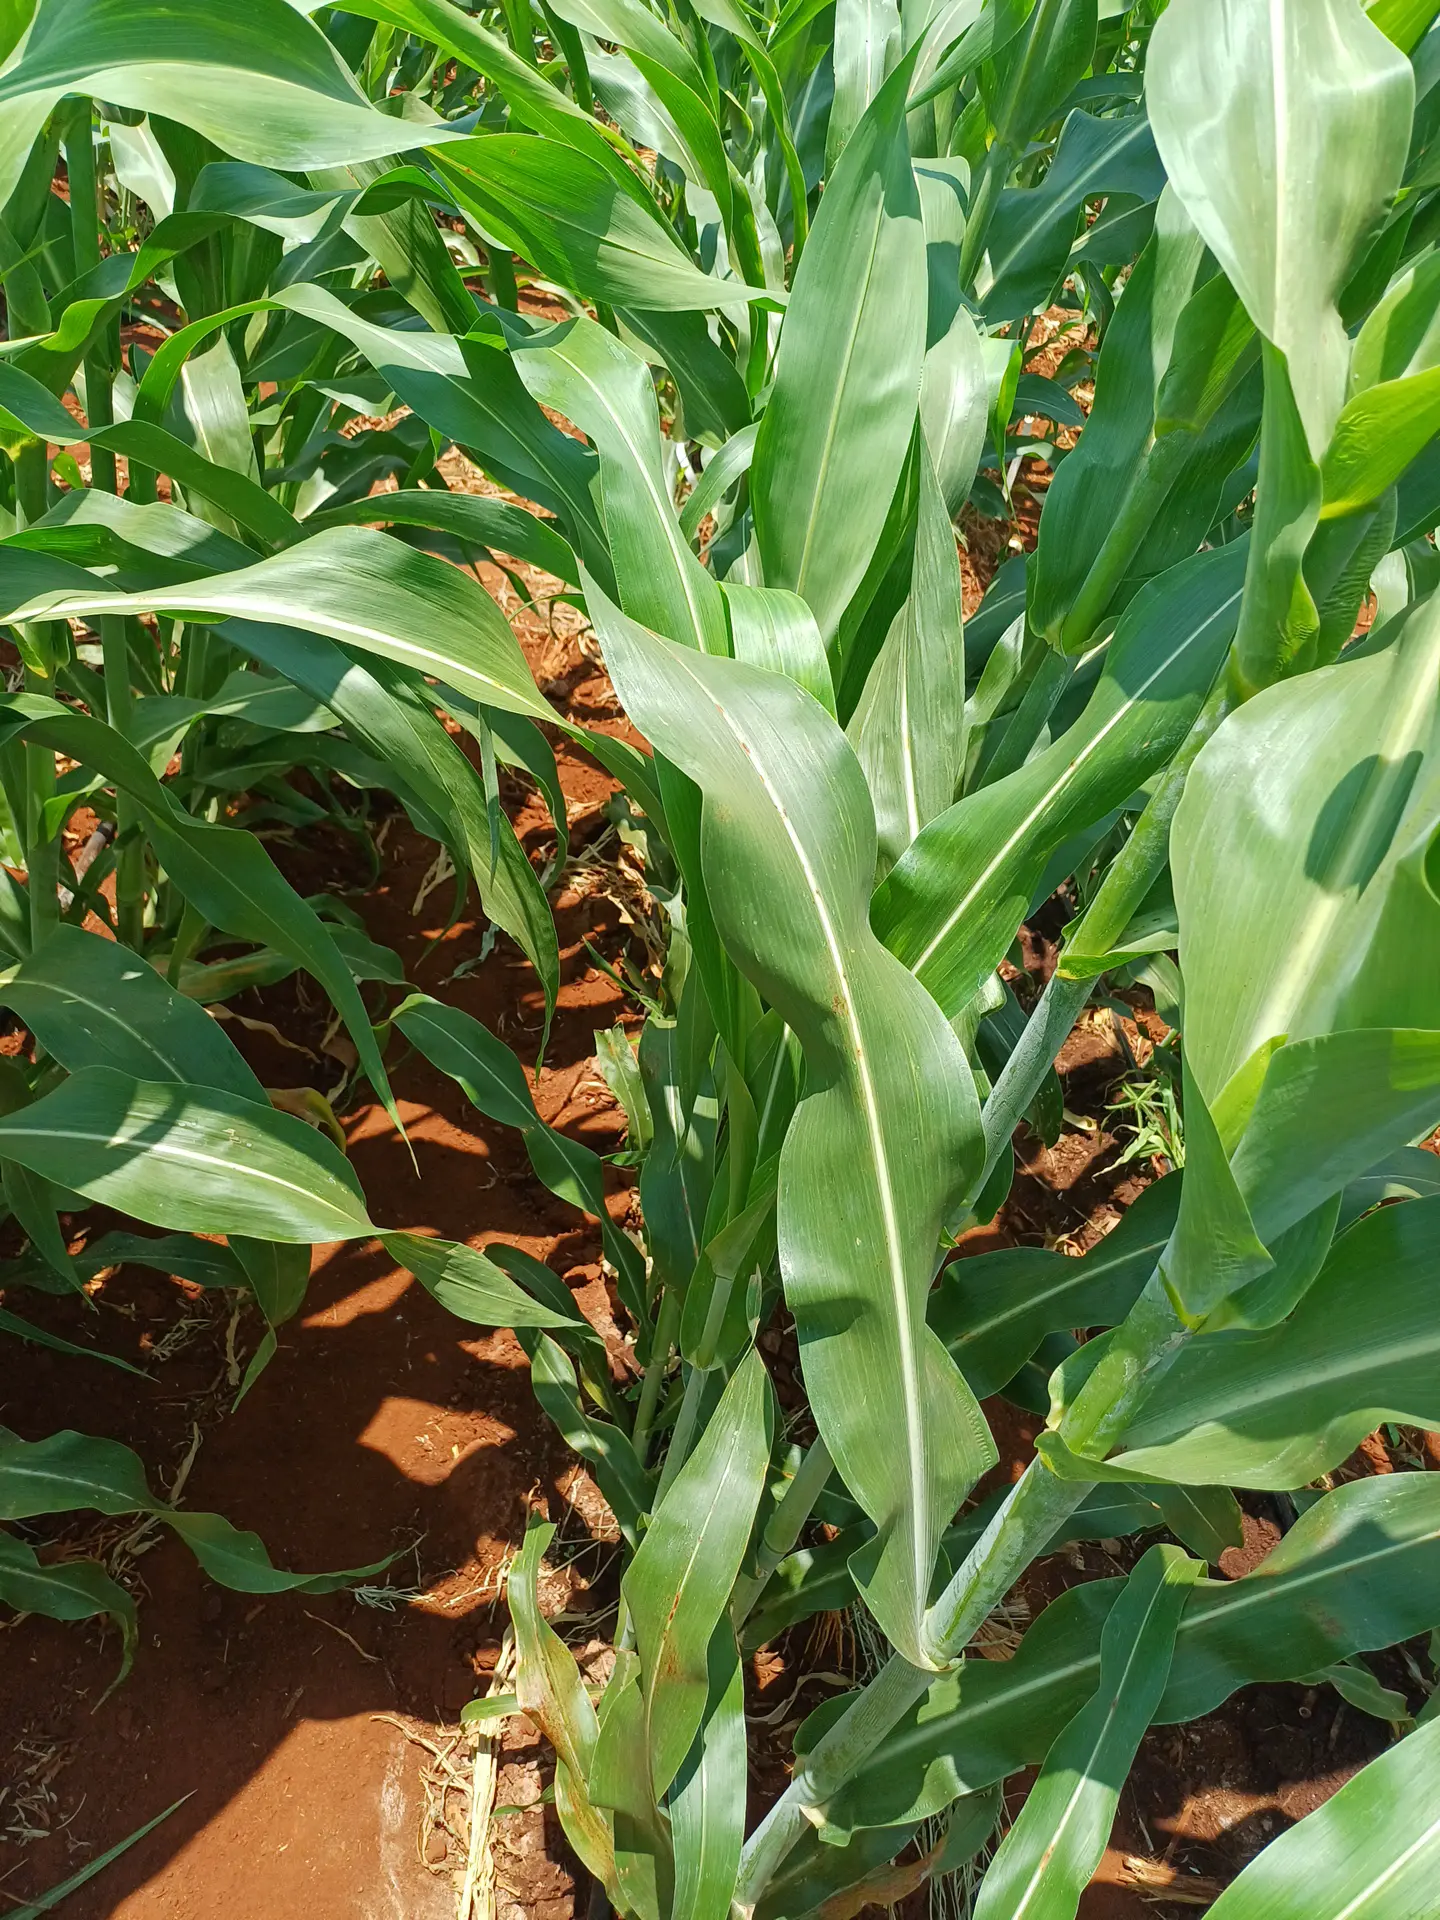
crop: sorghum
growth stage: vegetative
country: Kenya
